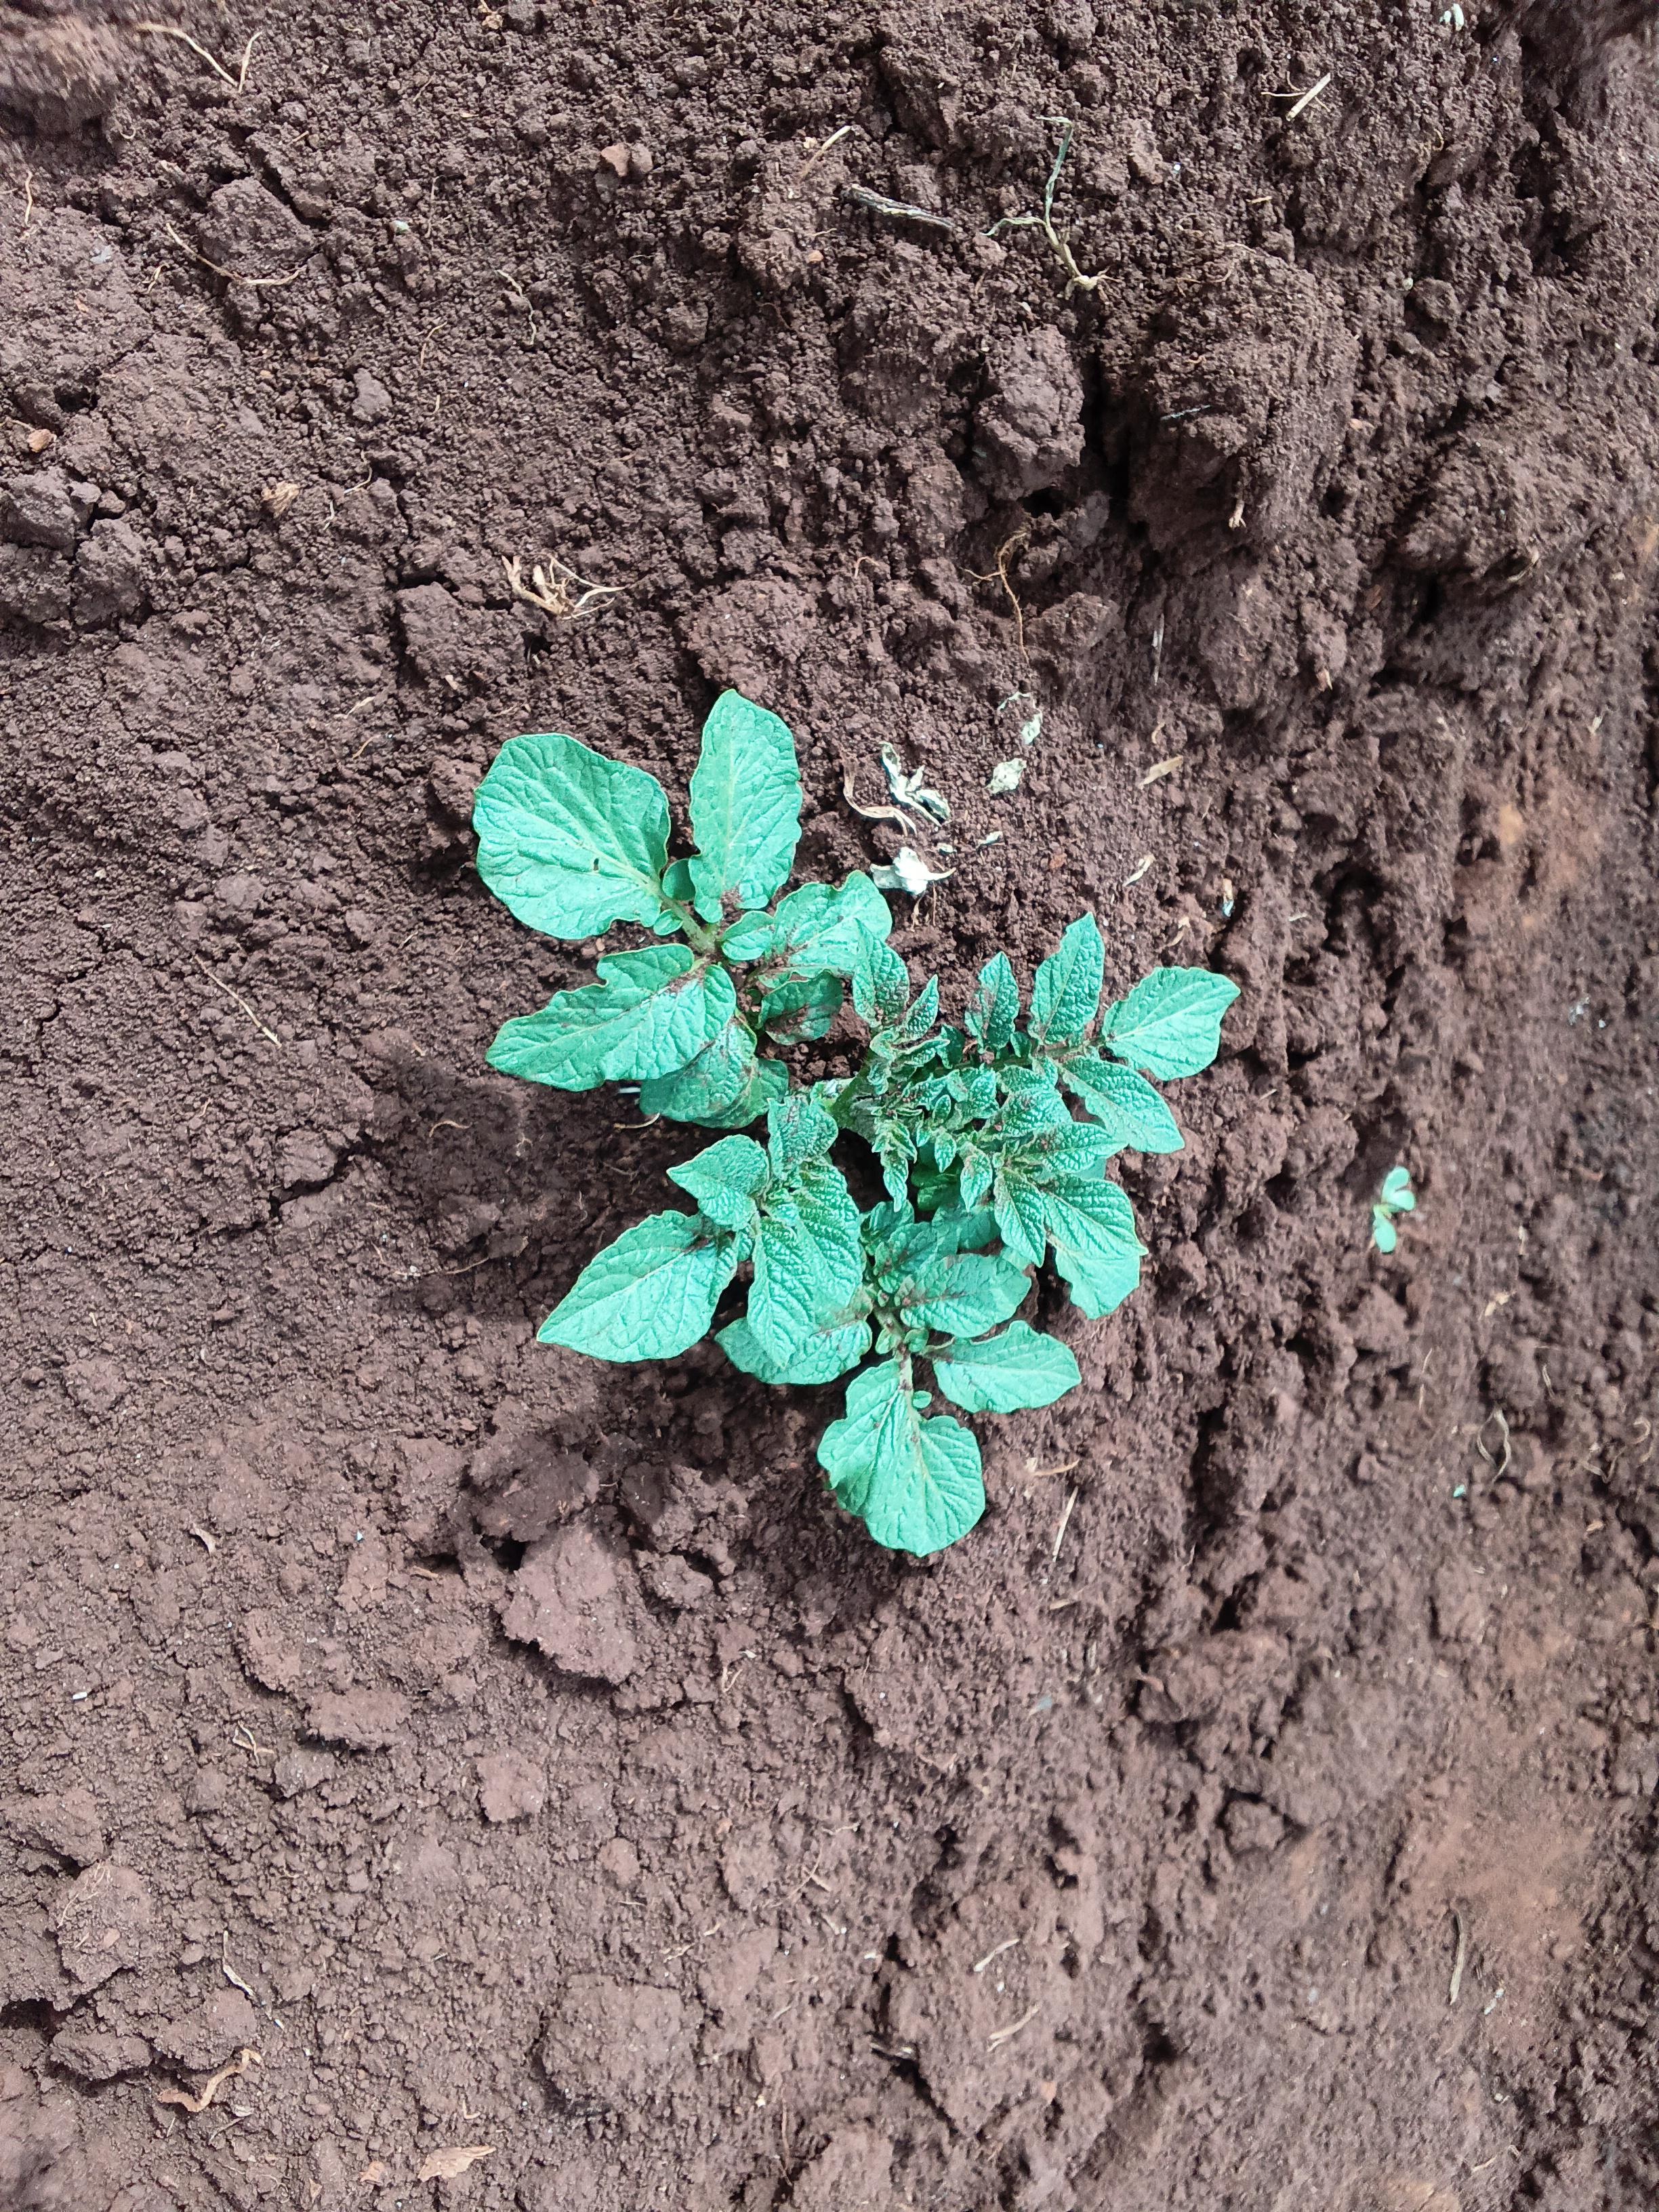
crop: potato
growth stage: emergence
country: Kenya
